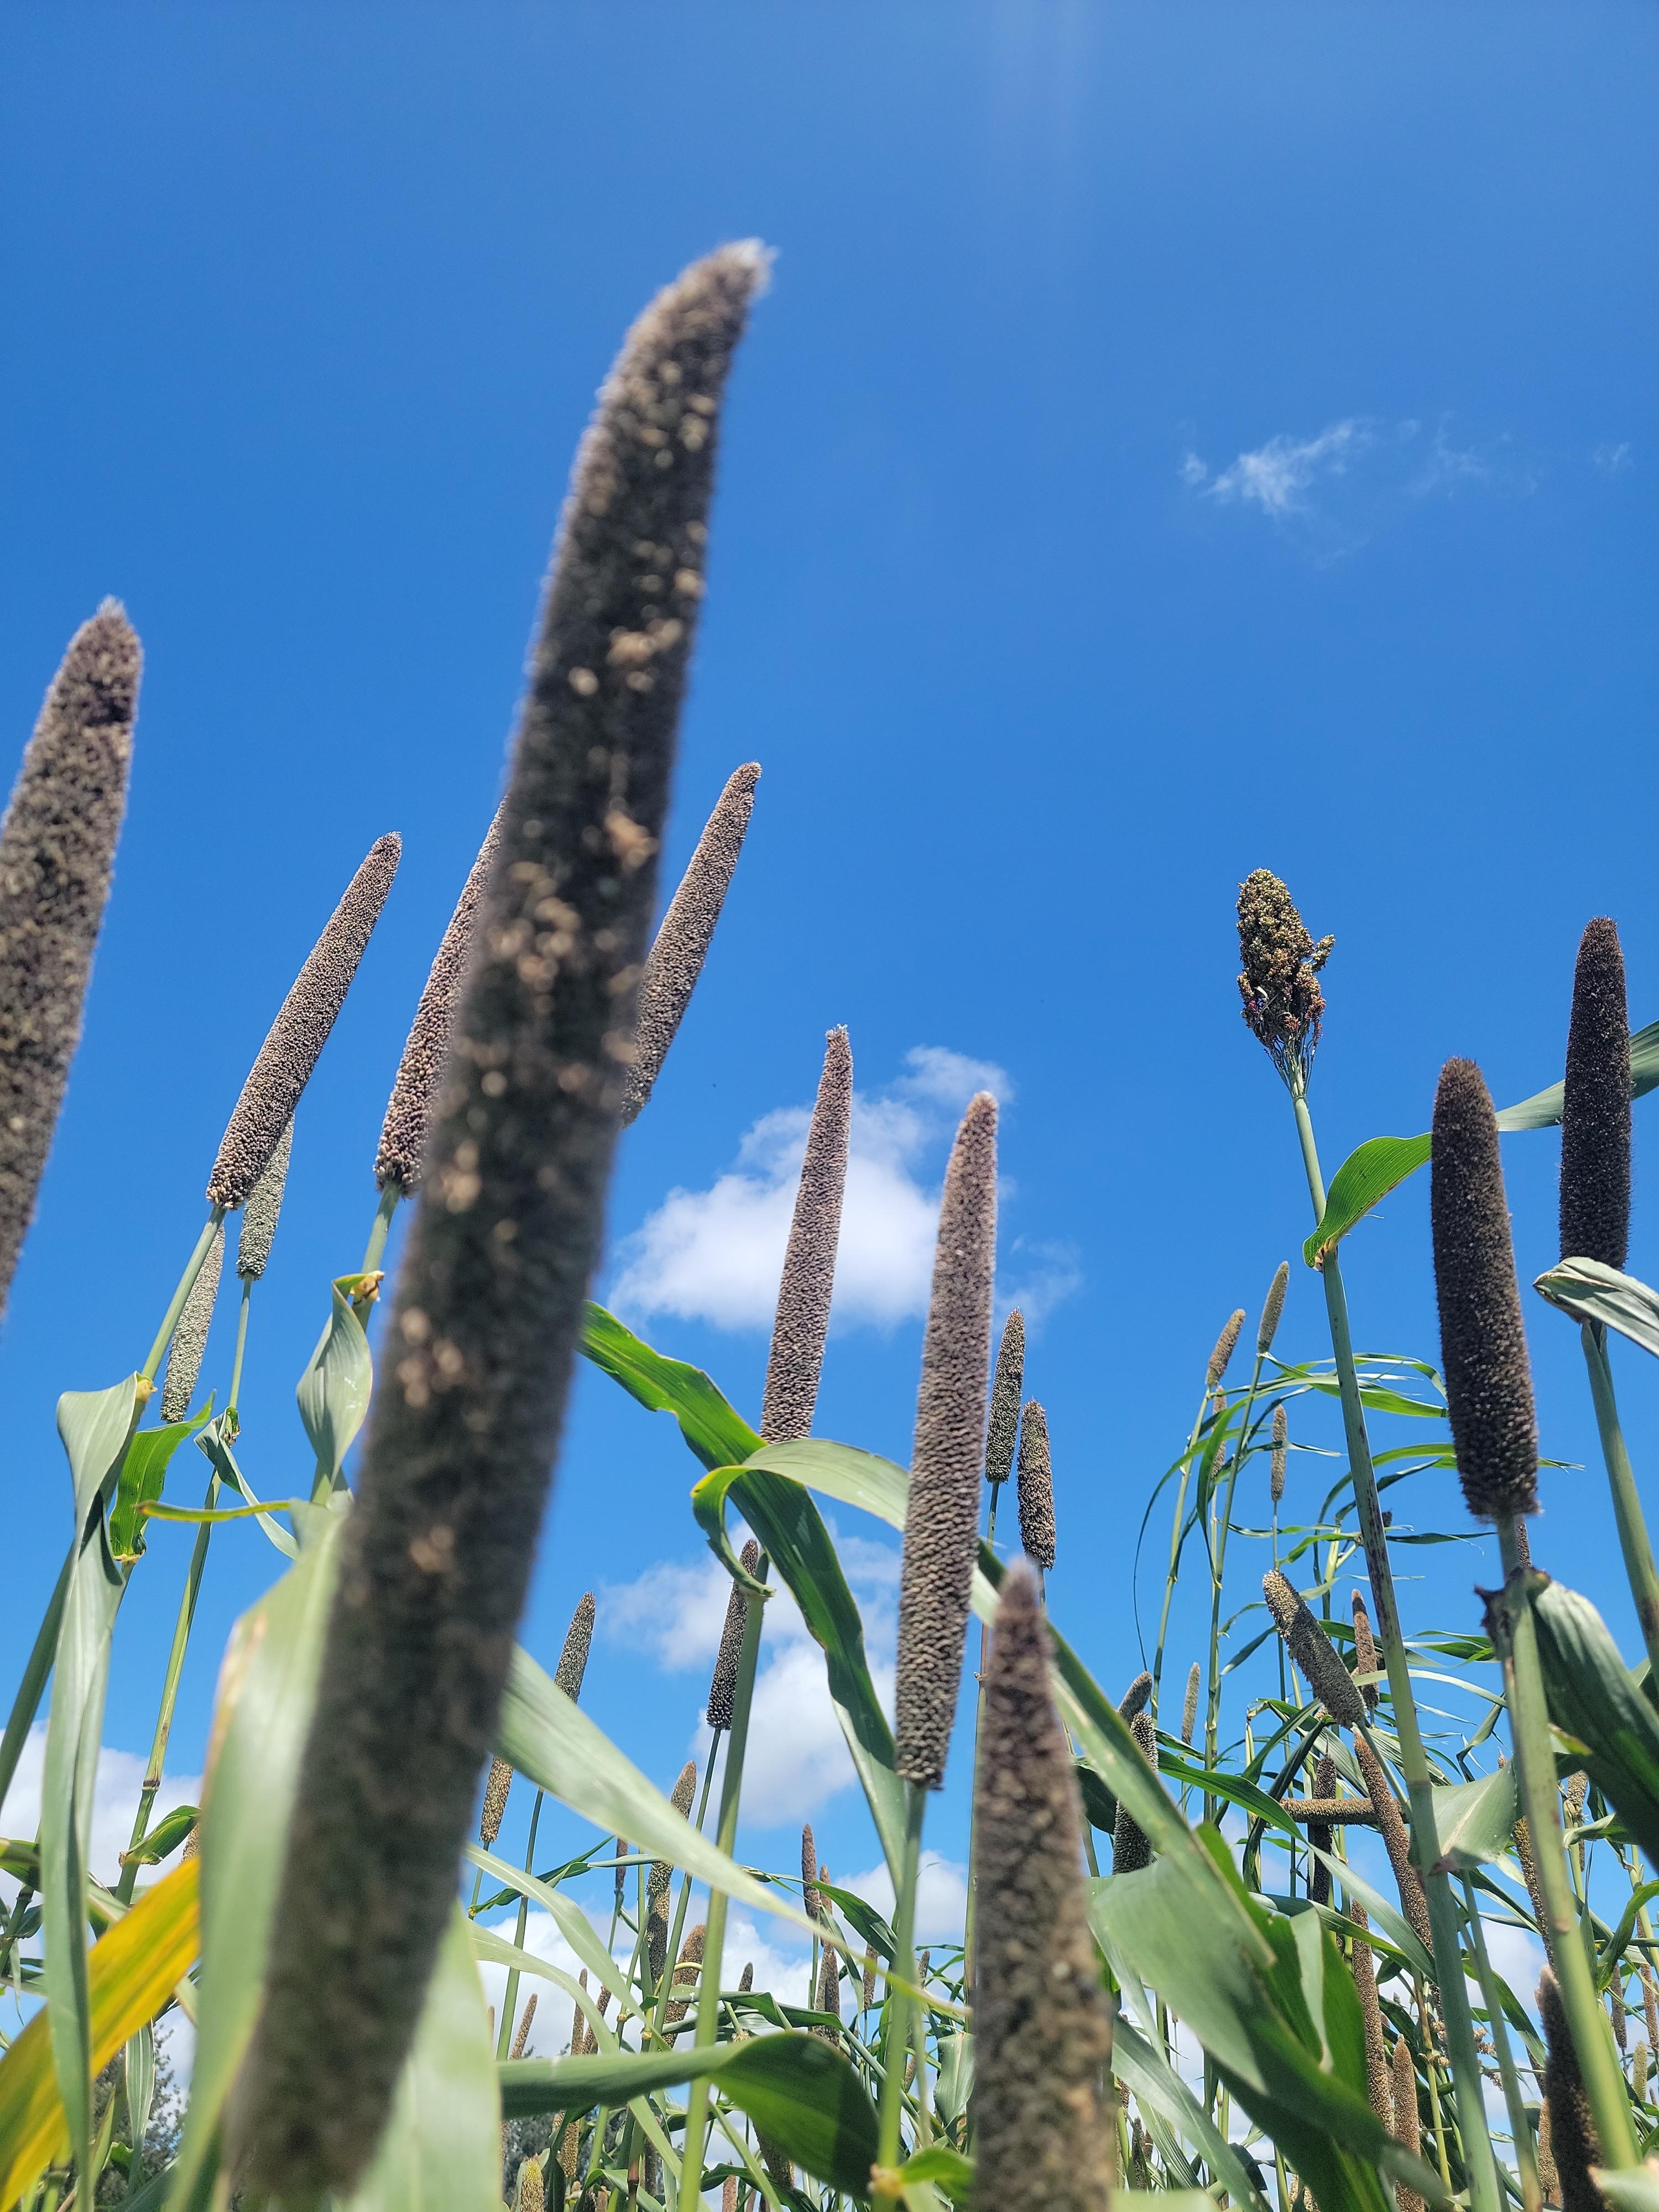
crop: pearl millet
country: Tanzania
